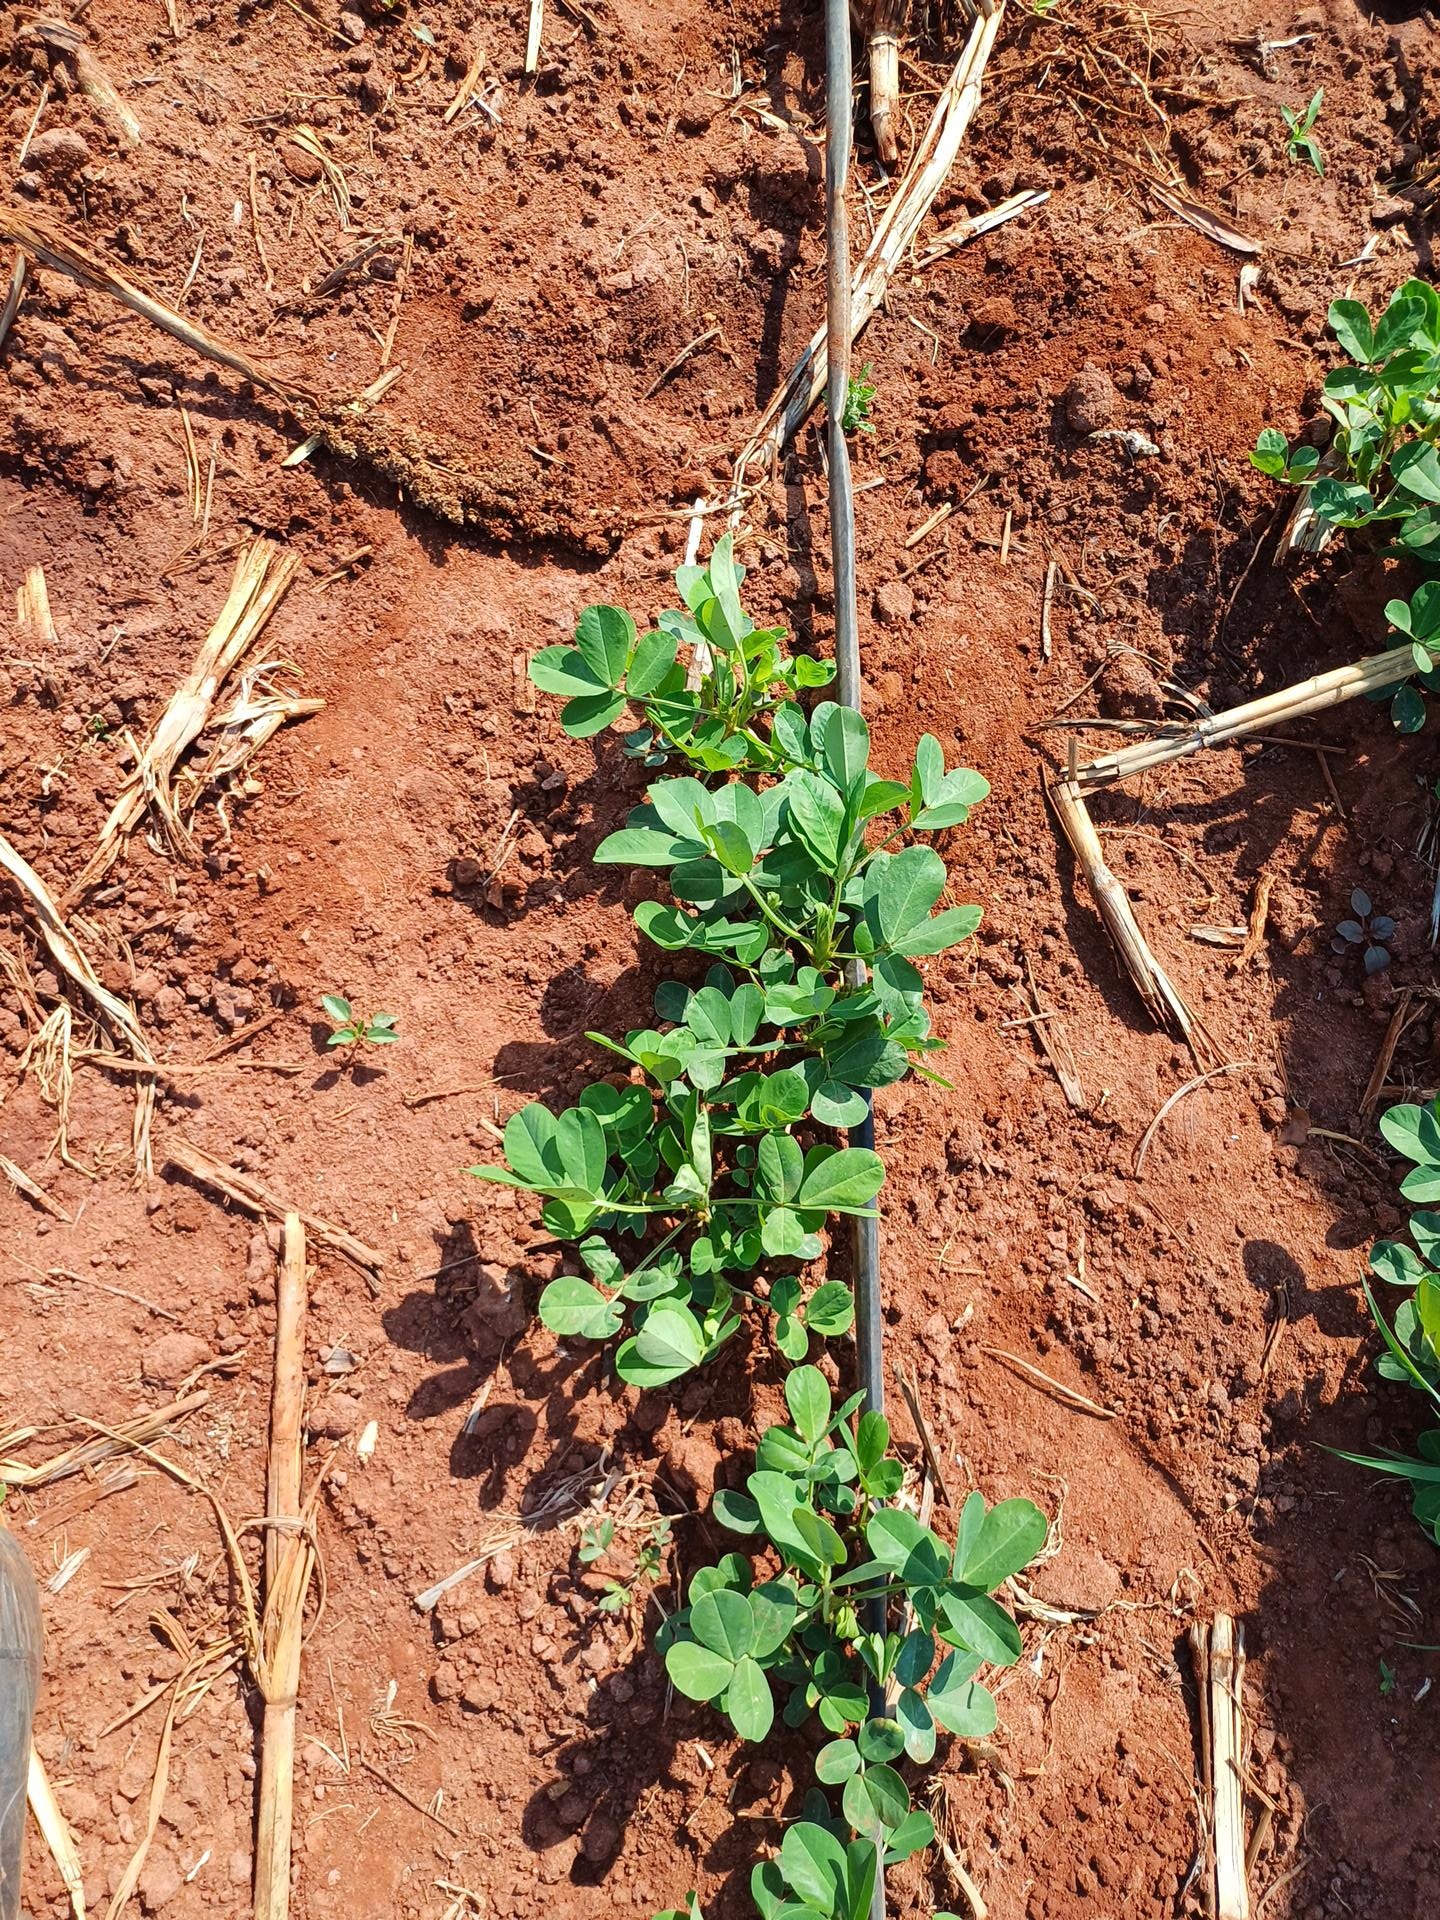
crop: groundnut
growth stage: vegetative
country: Kenya
